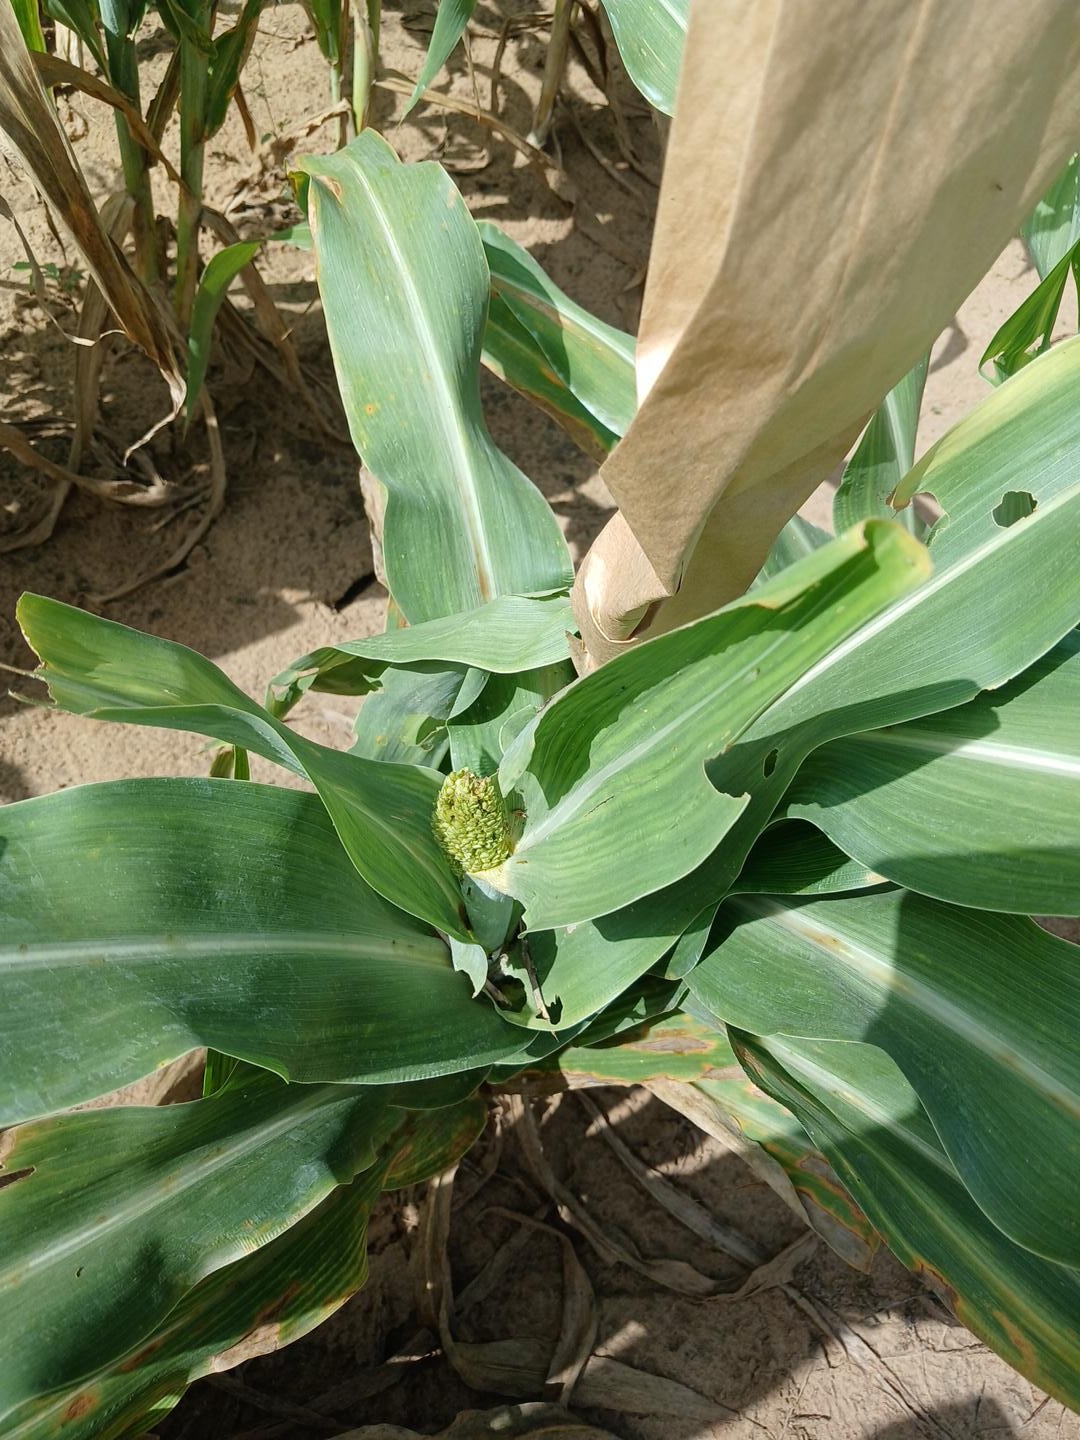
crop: sorghum
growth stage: flowering
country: Senegal
